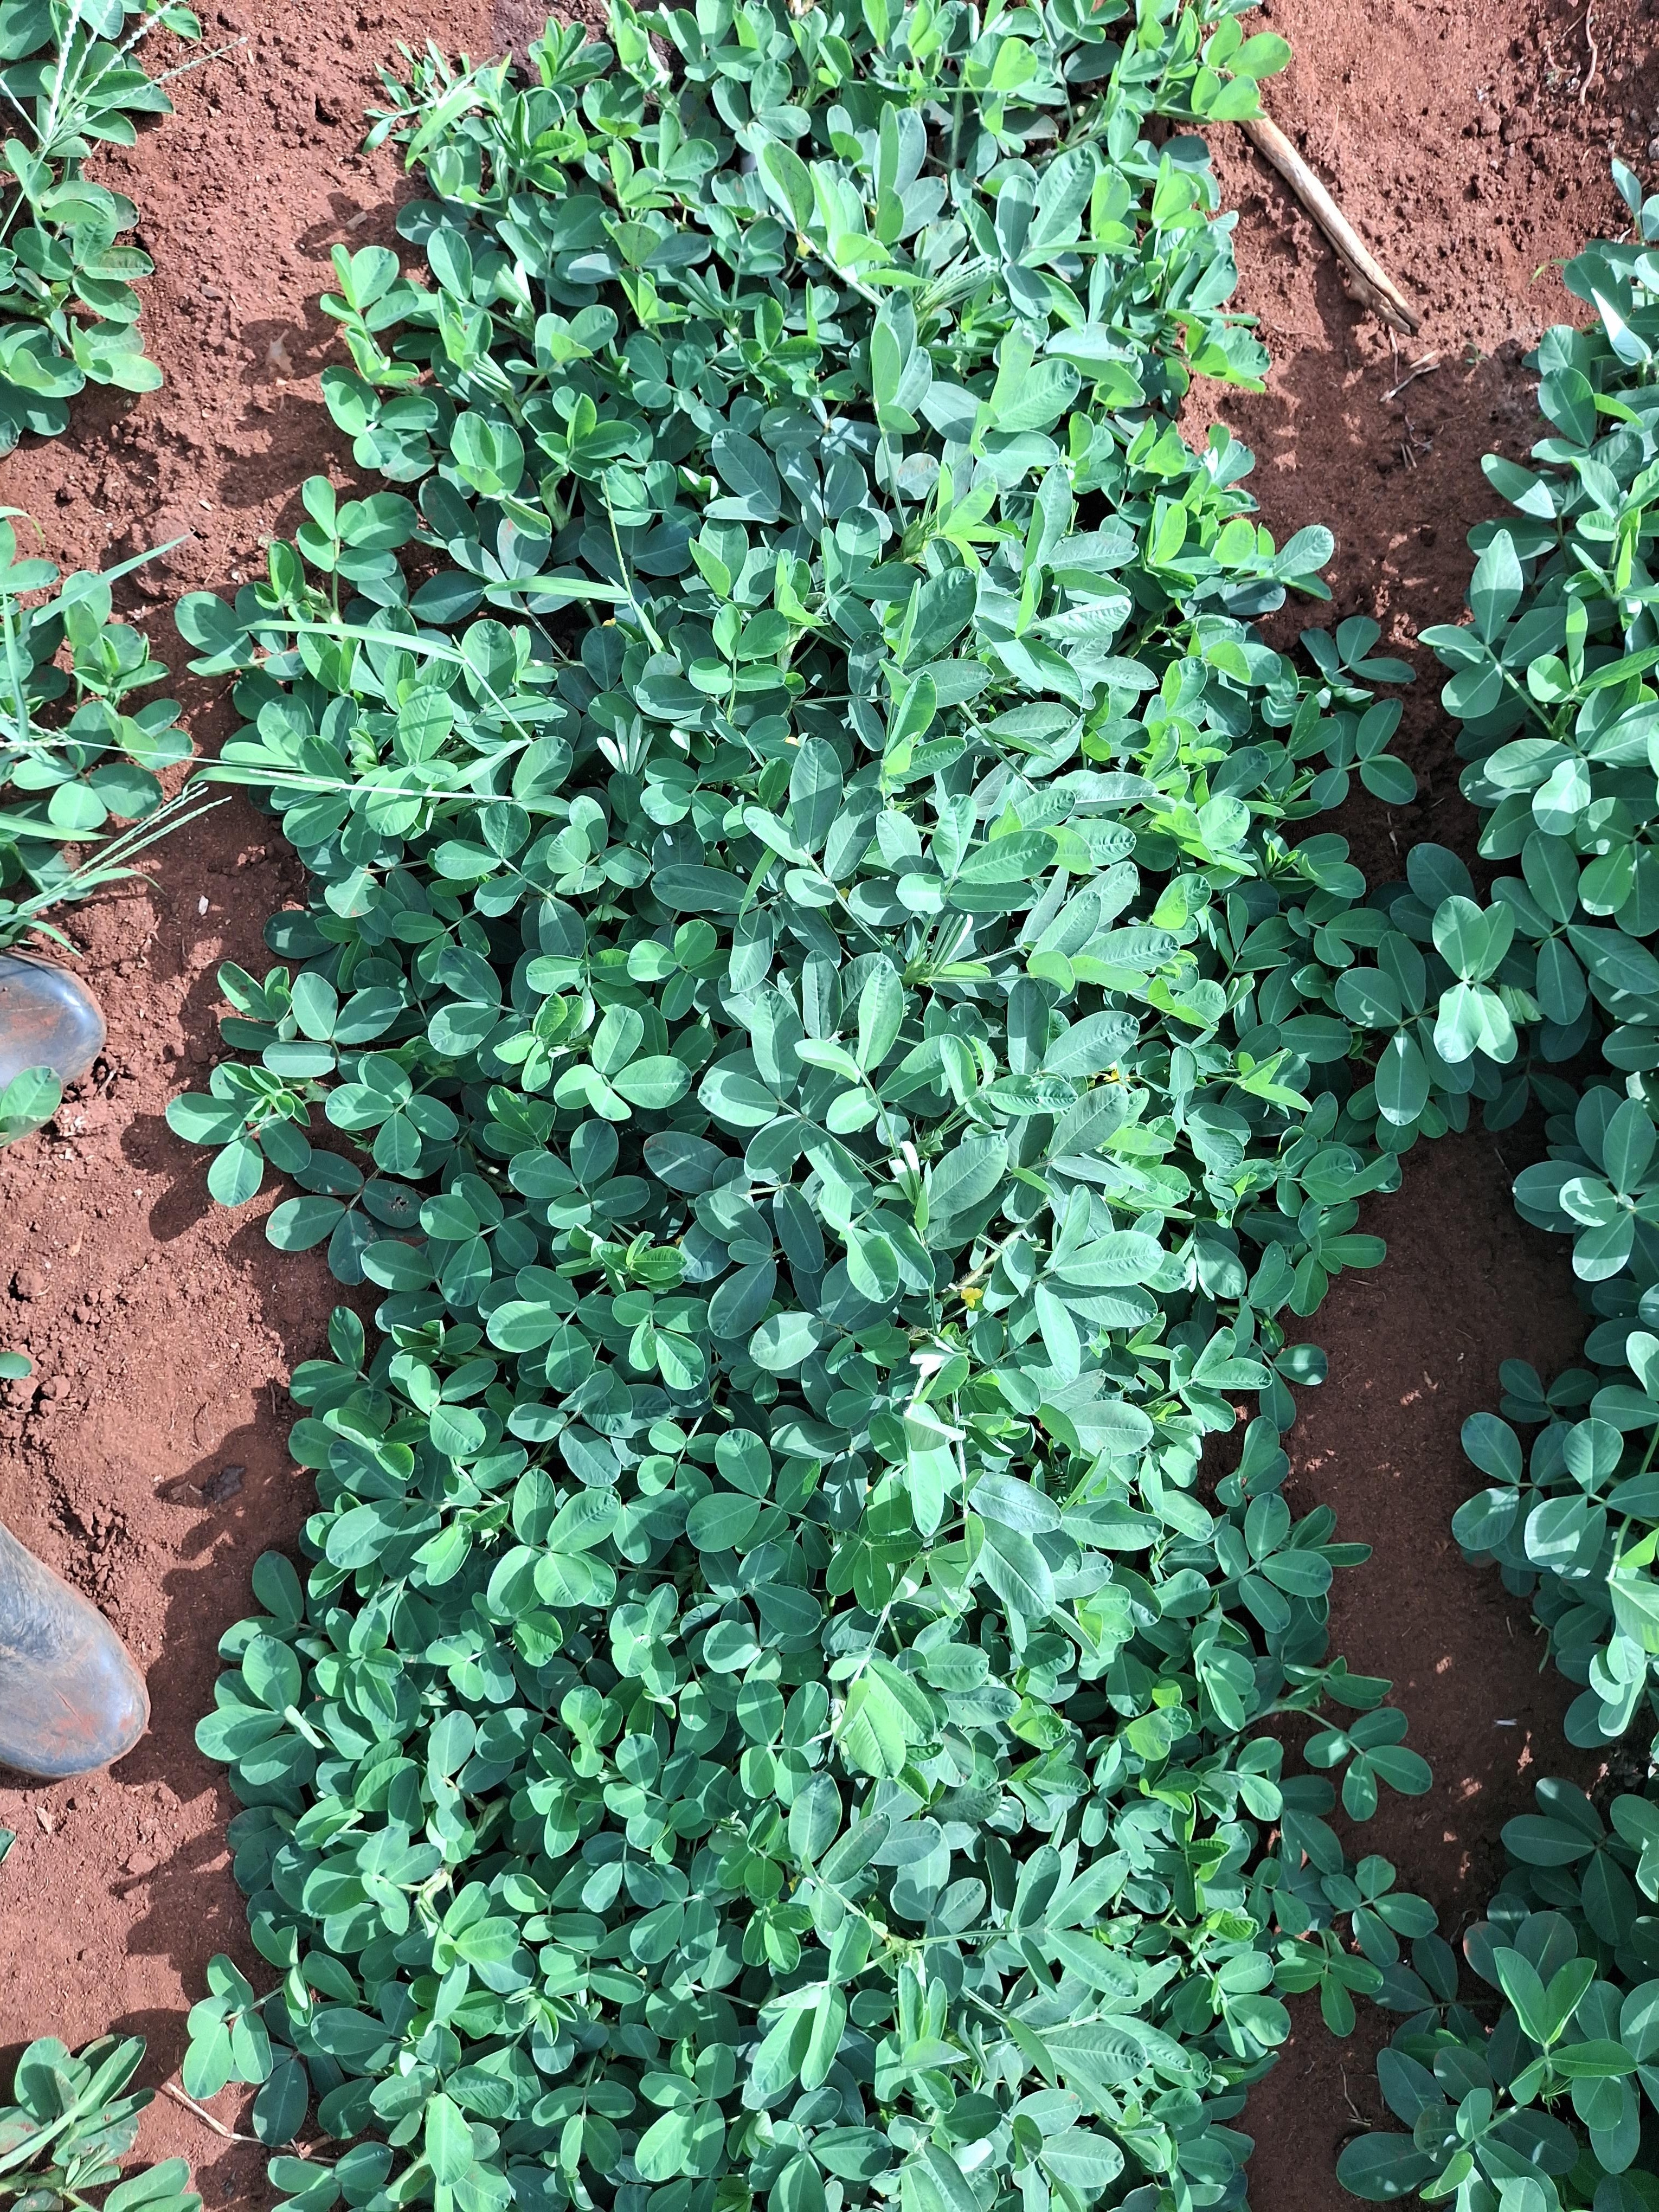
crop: groundnut
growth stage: flowering
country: Kenya
